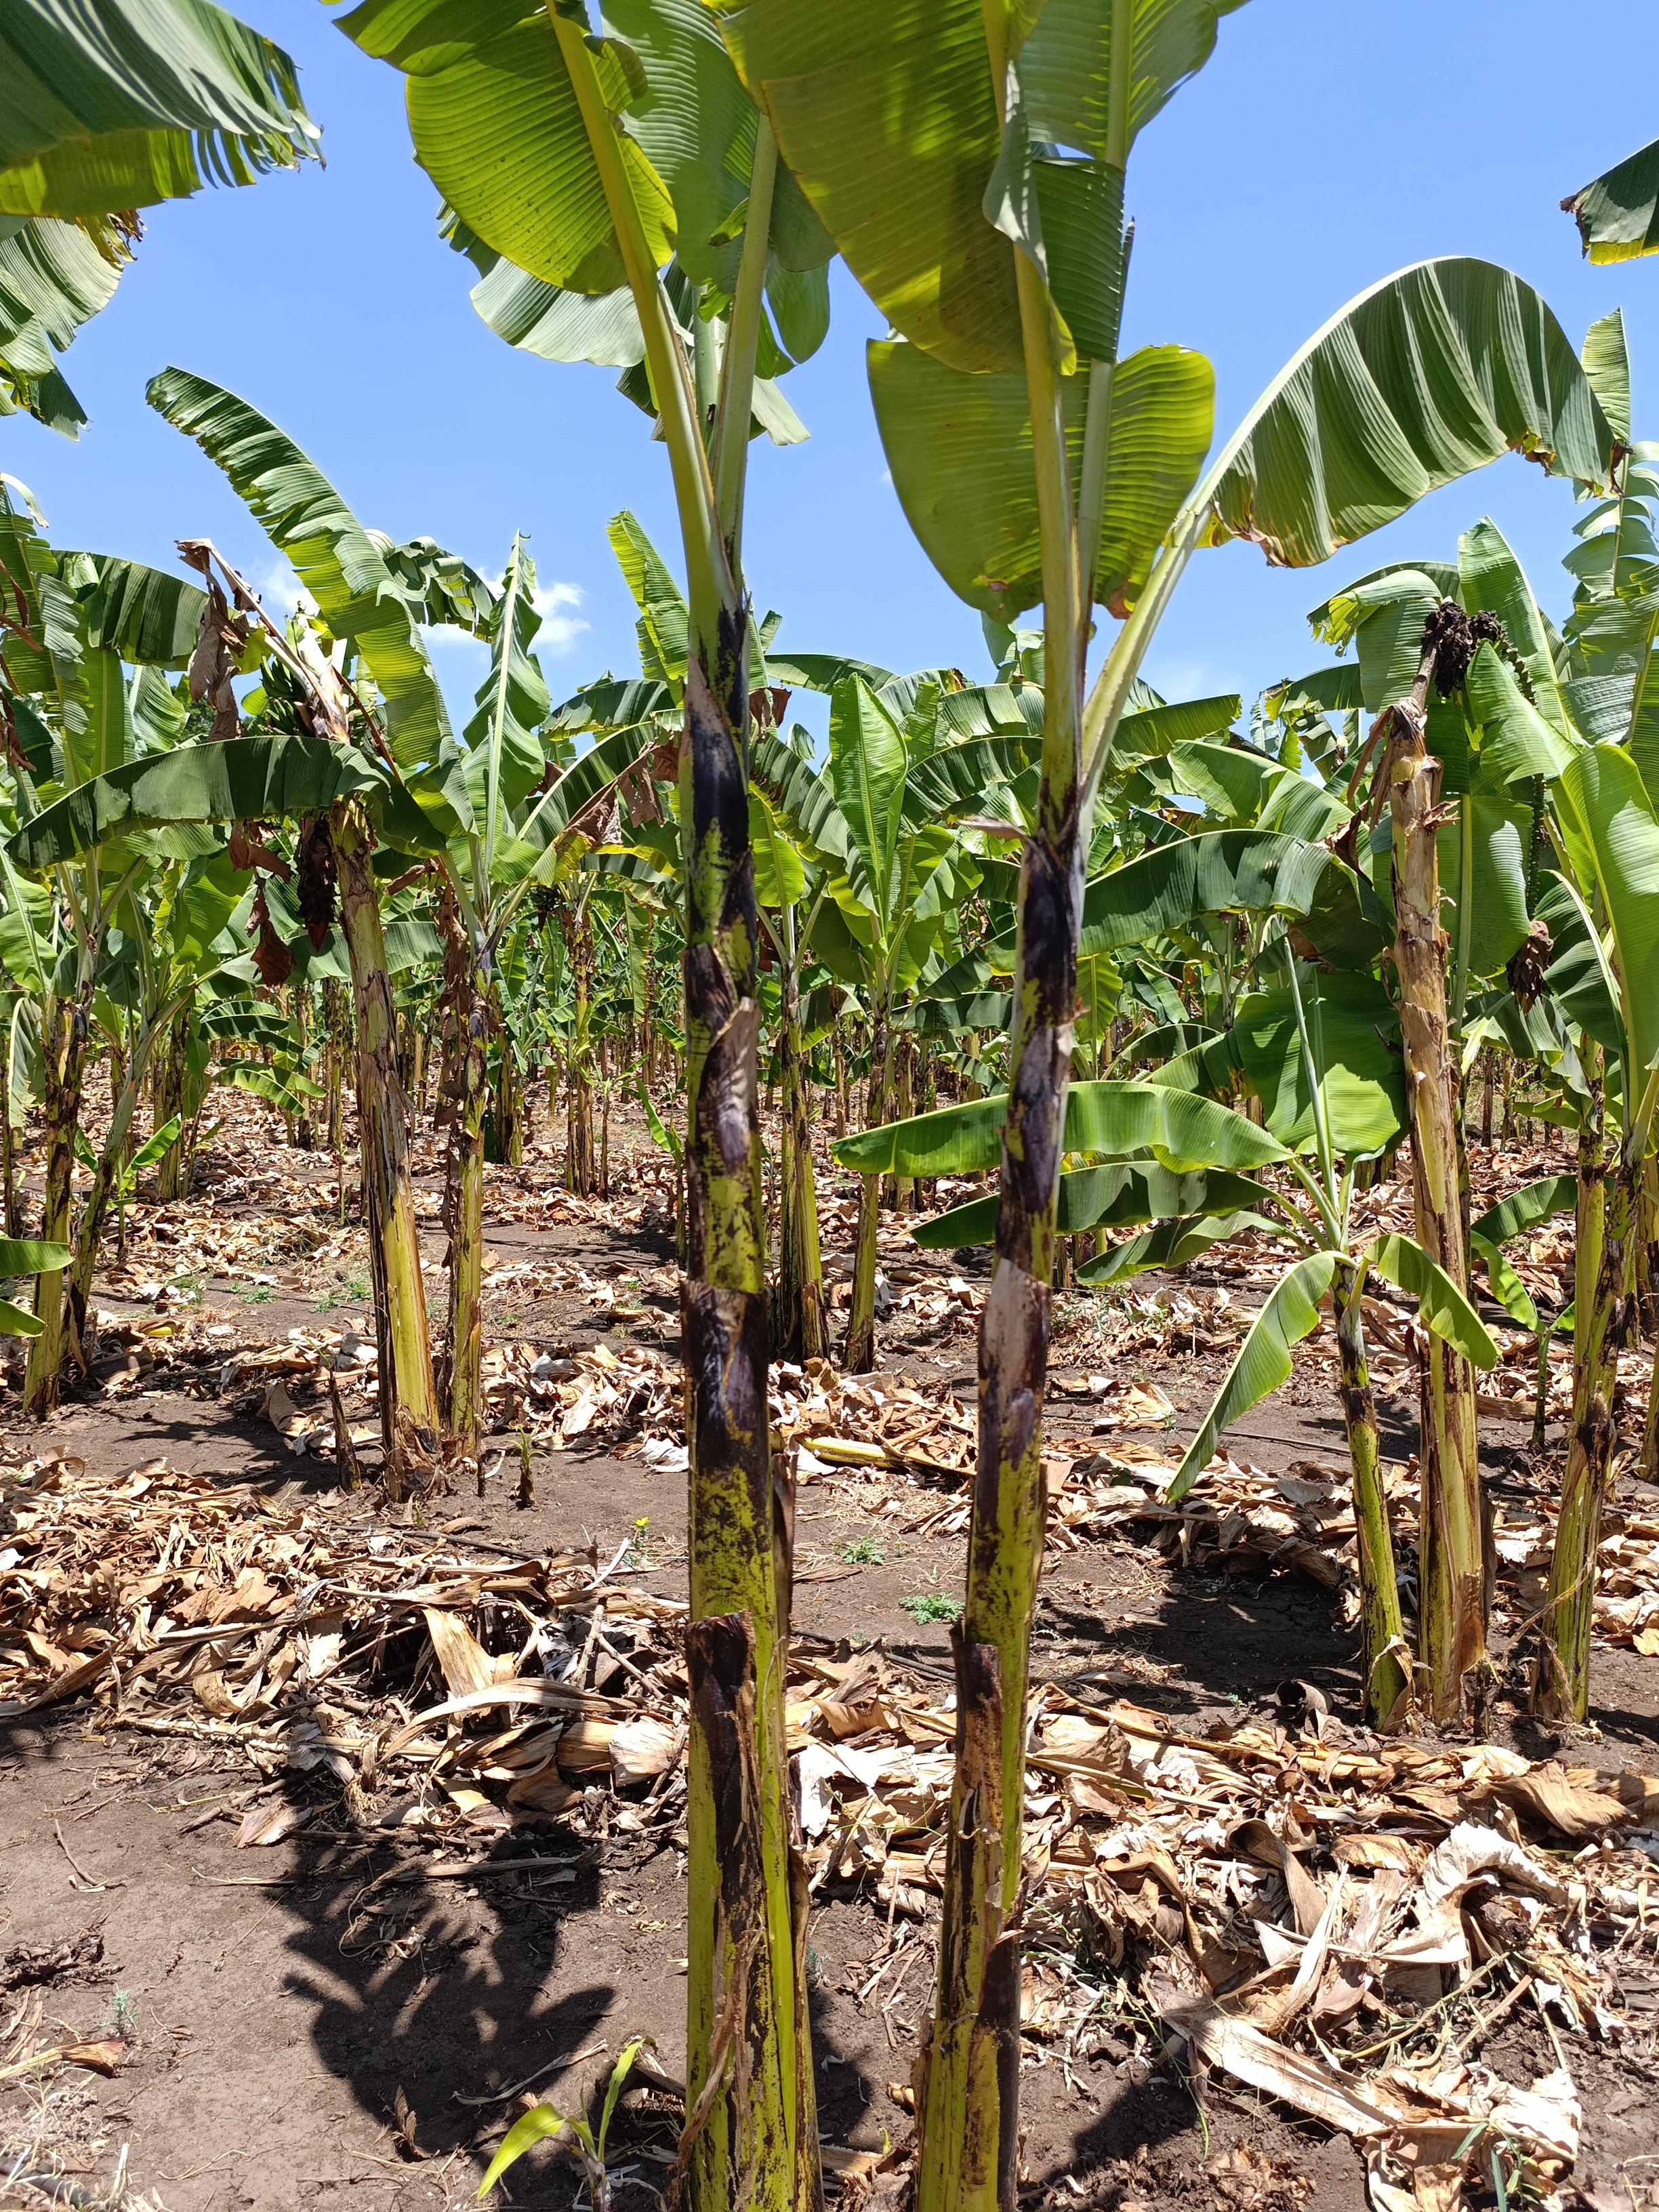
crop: banana
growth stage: vegetative
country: Tanzania
